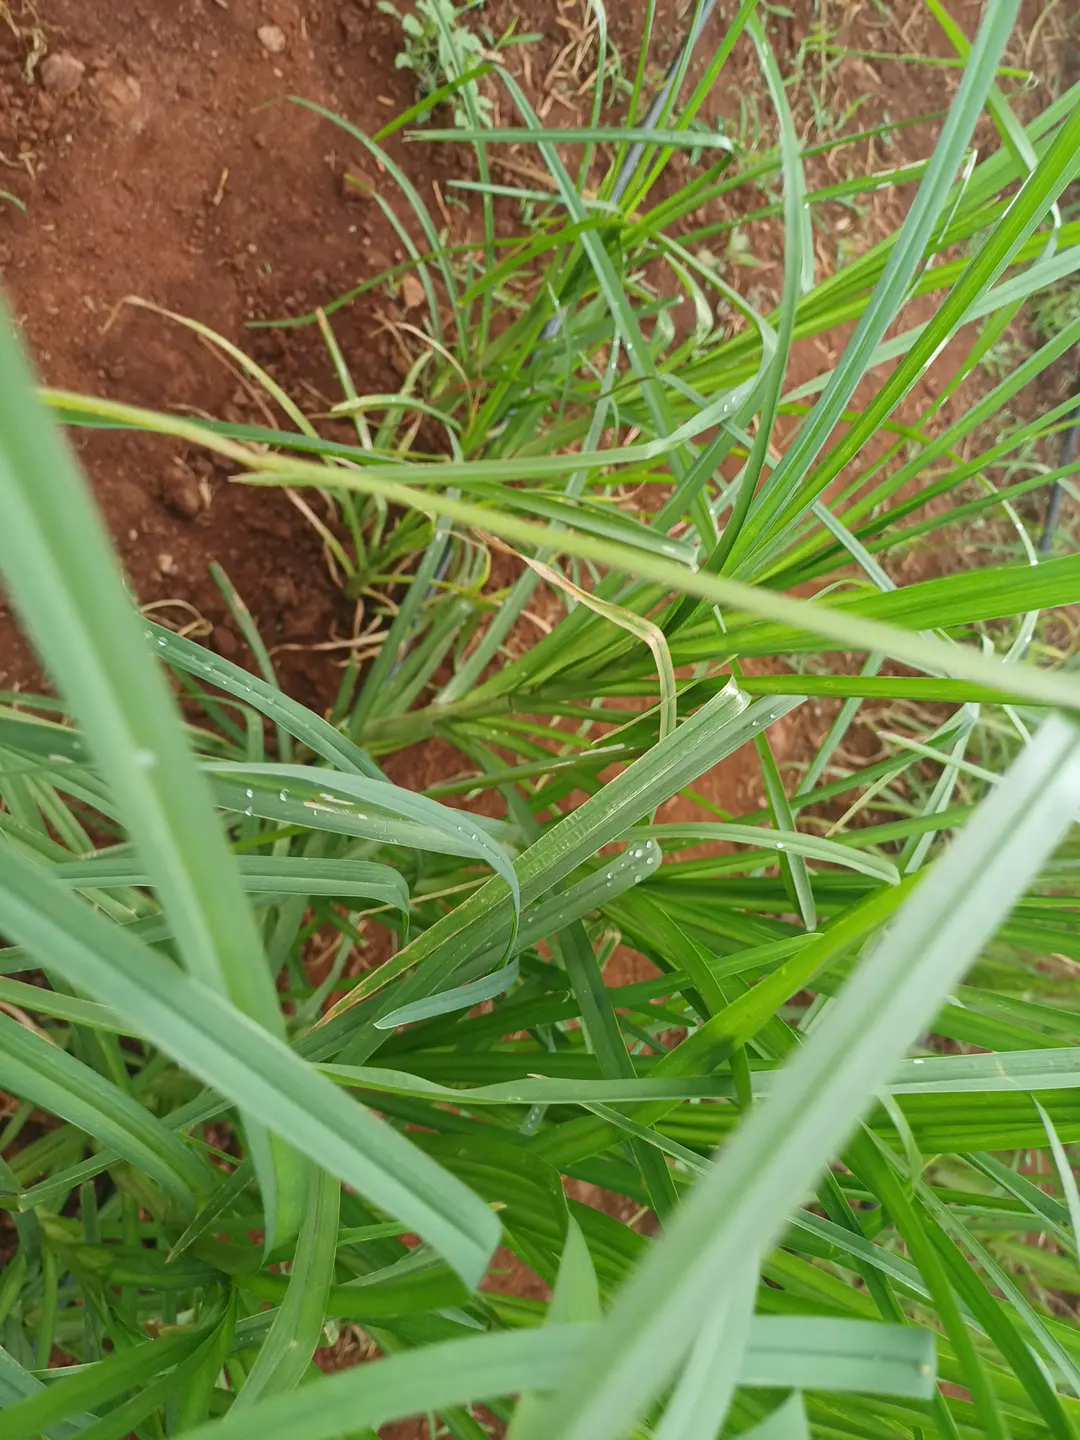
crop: finger millet
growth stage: vegetative
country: Kenya
